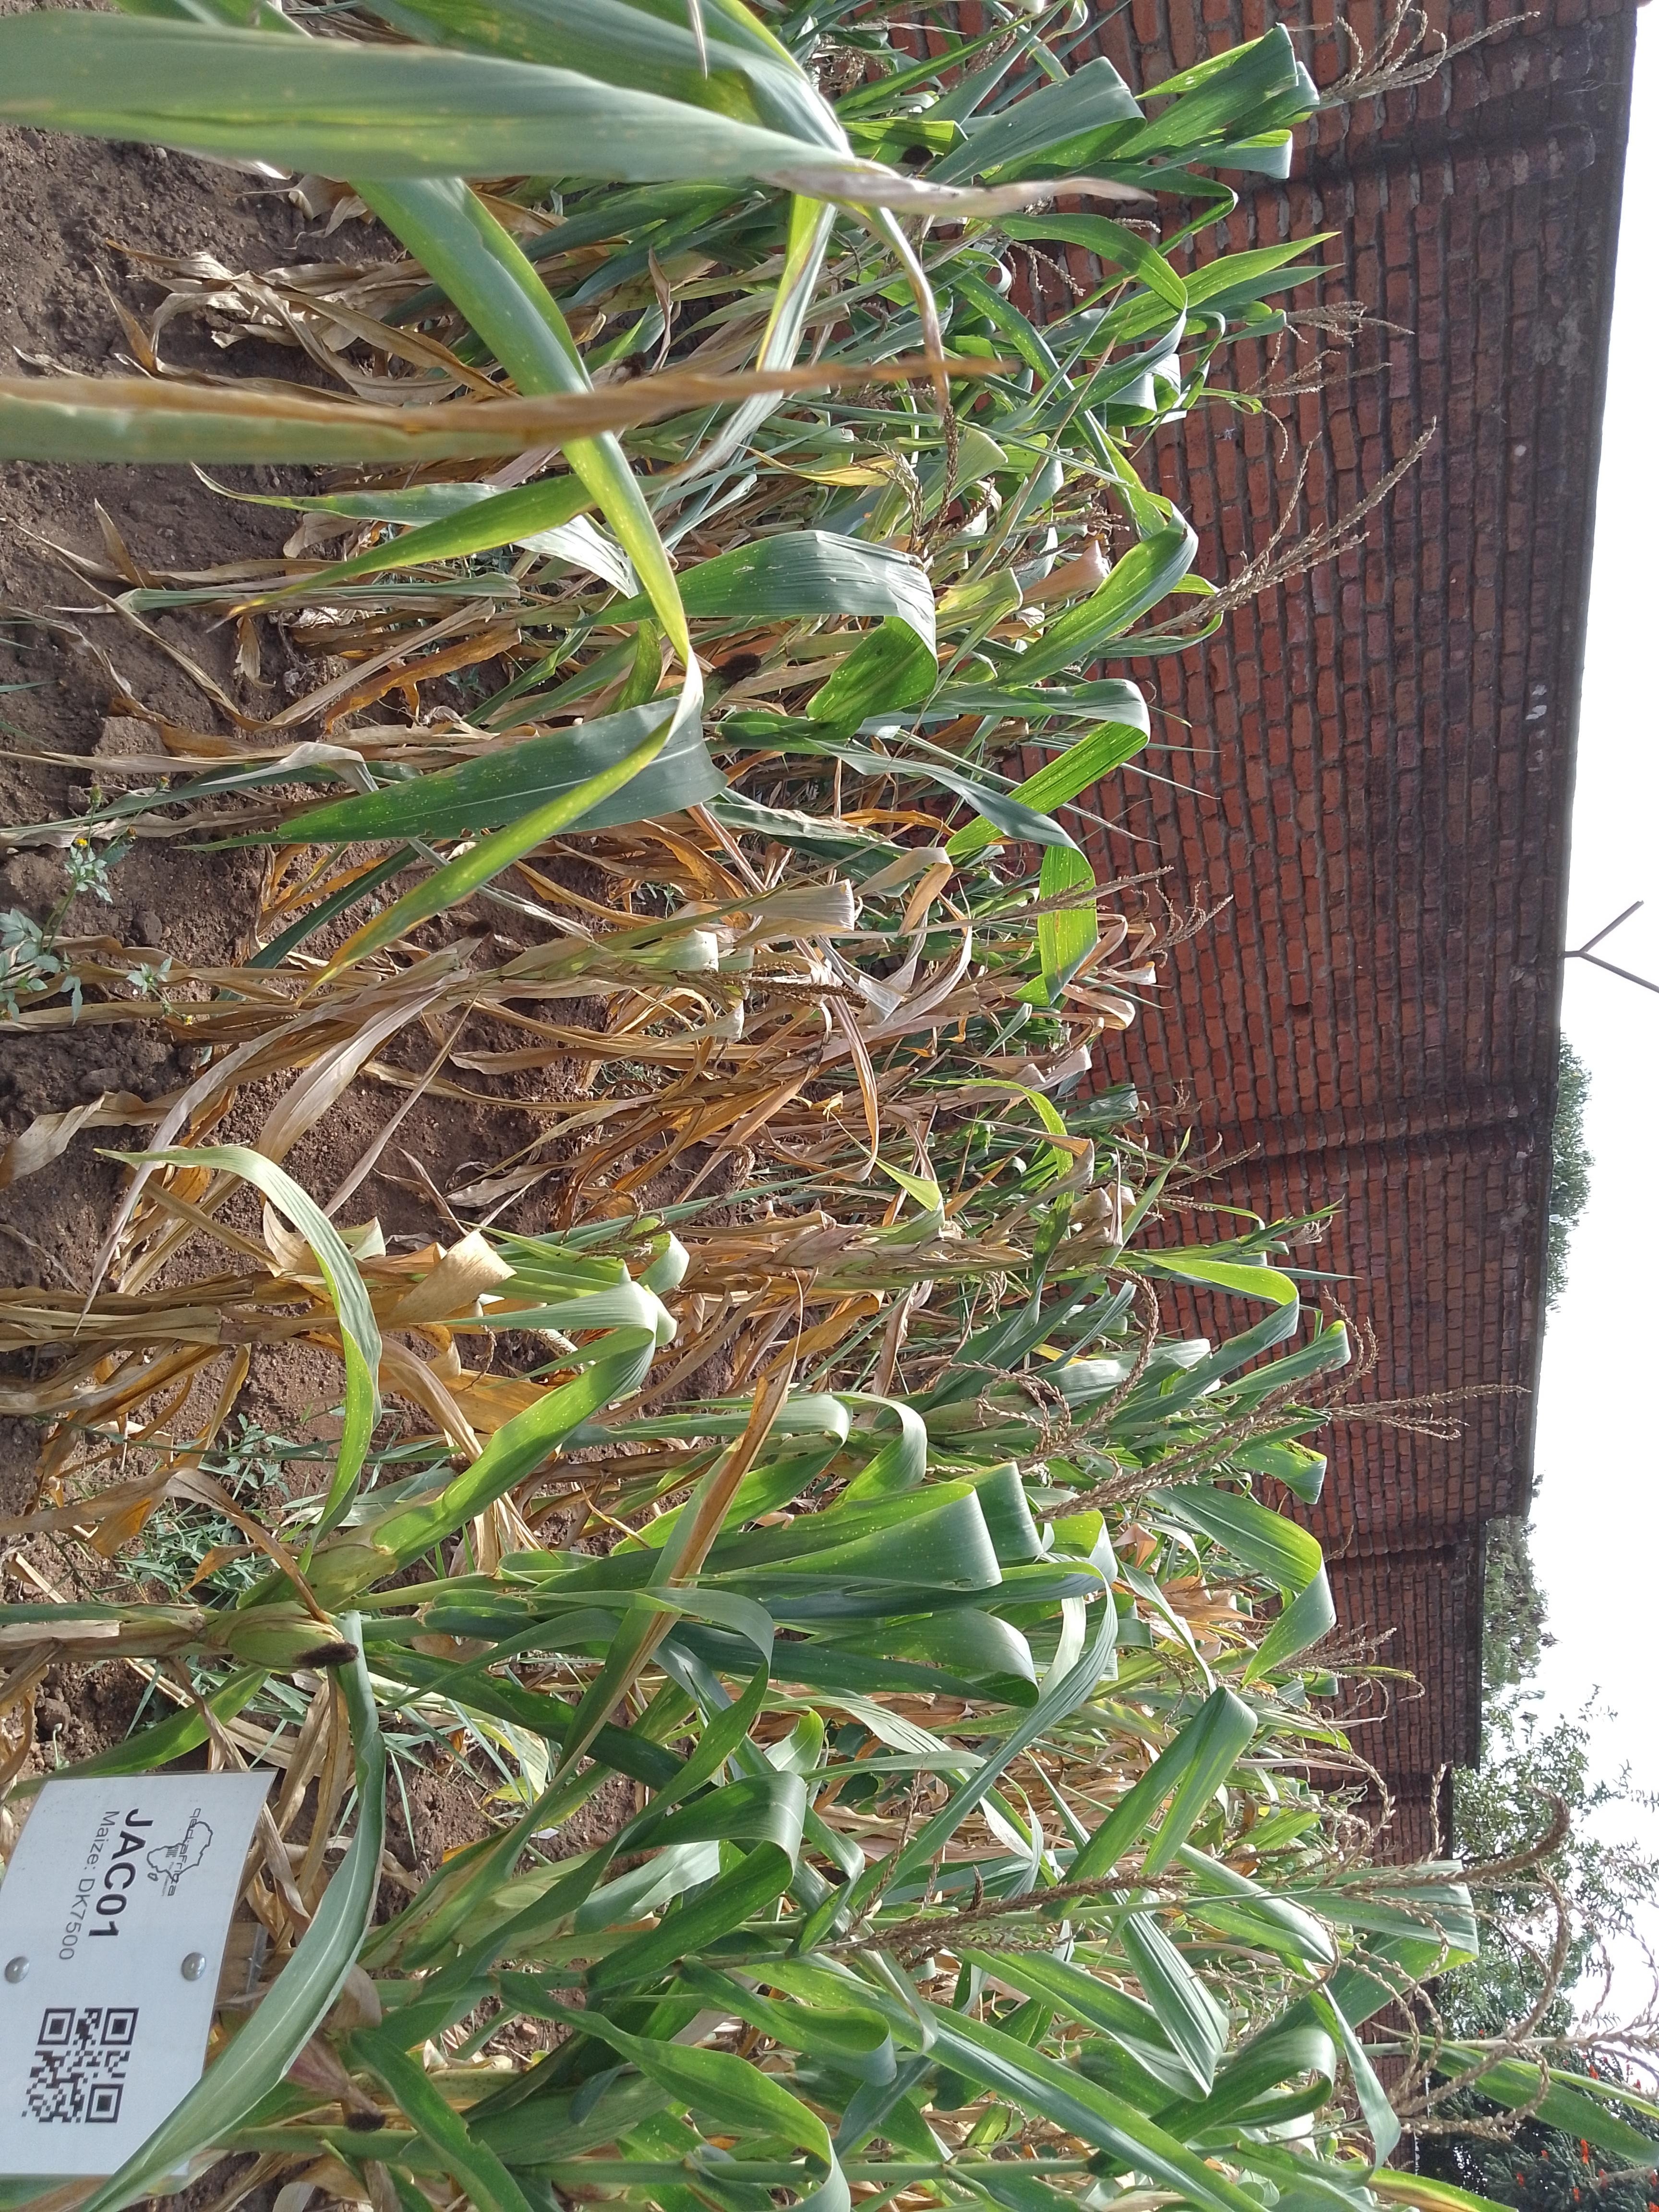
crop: maize
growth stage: harvest maturity
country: Malawi
